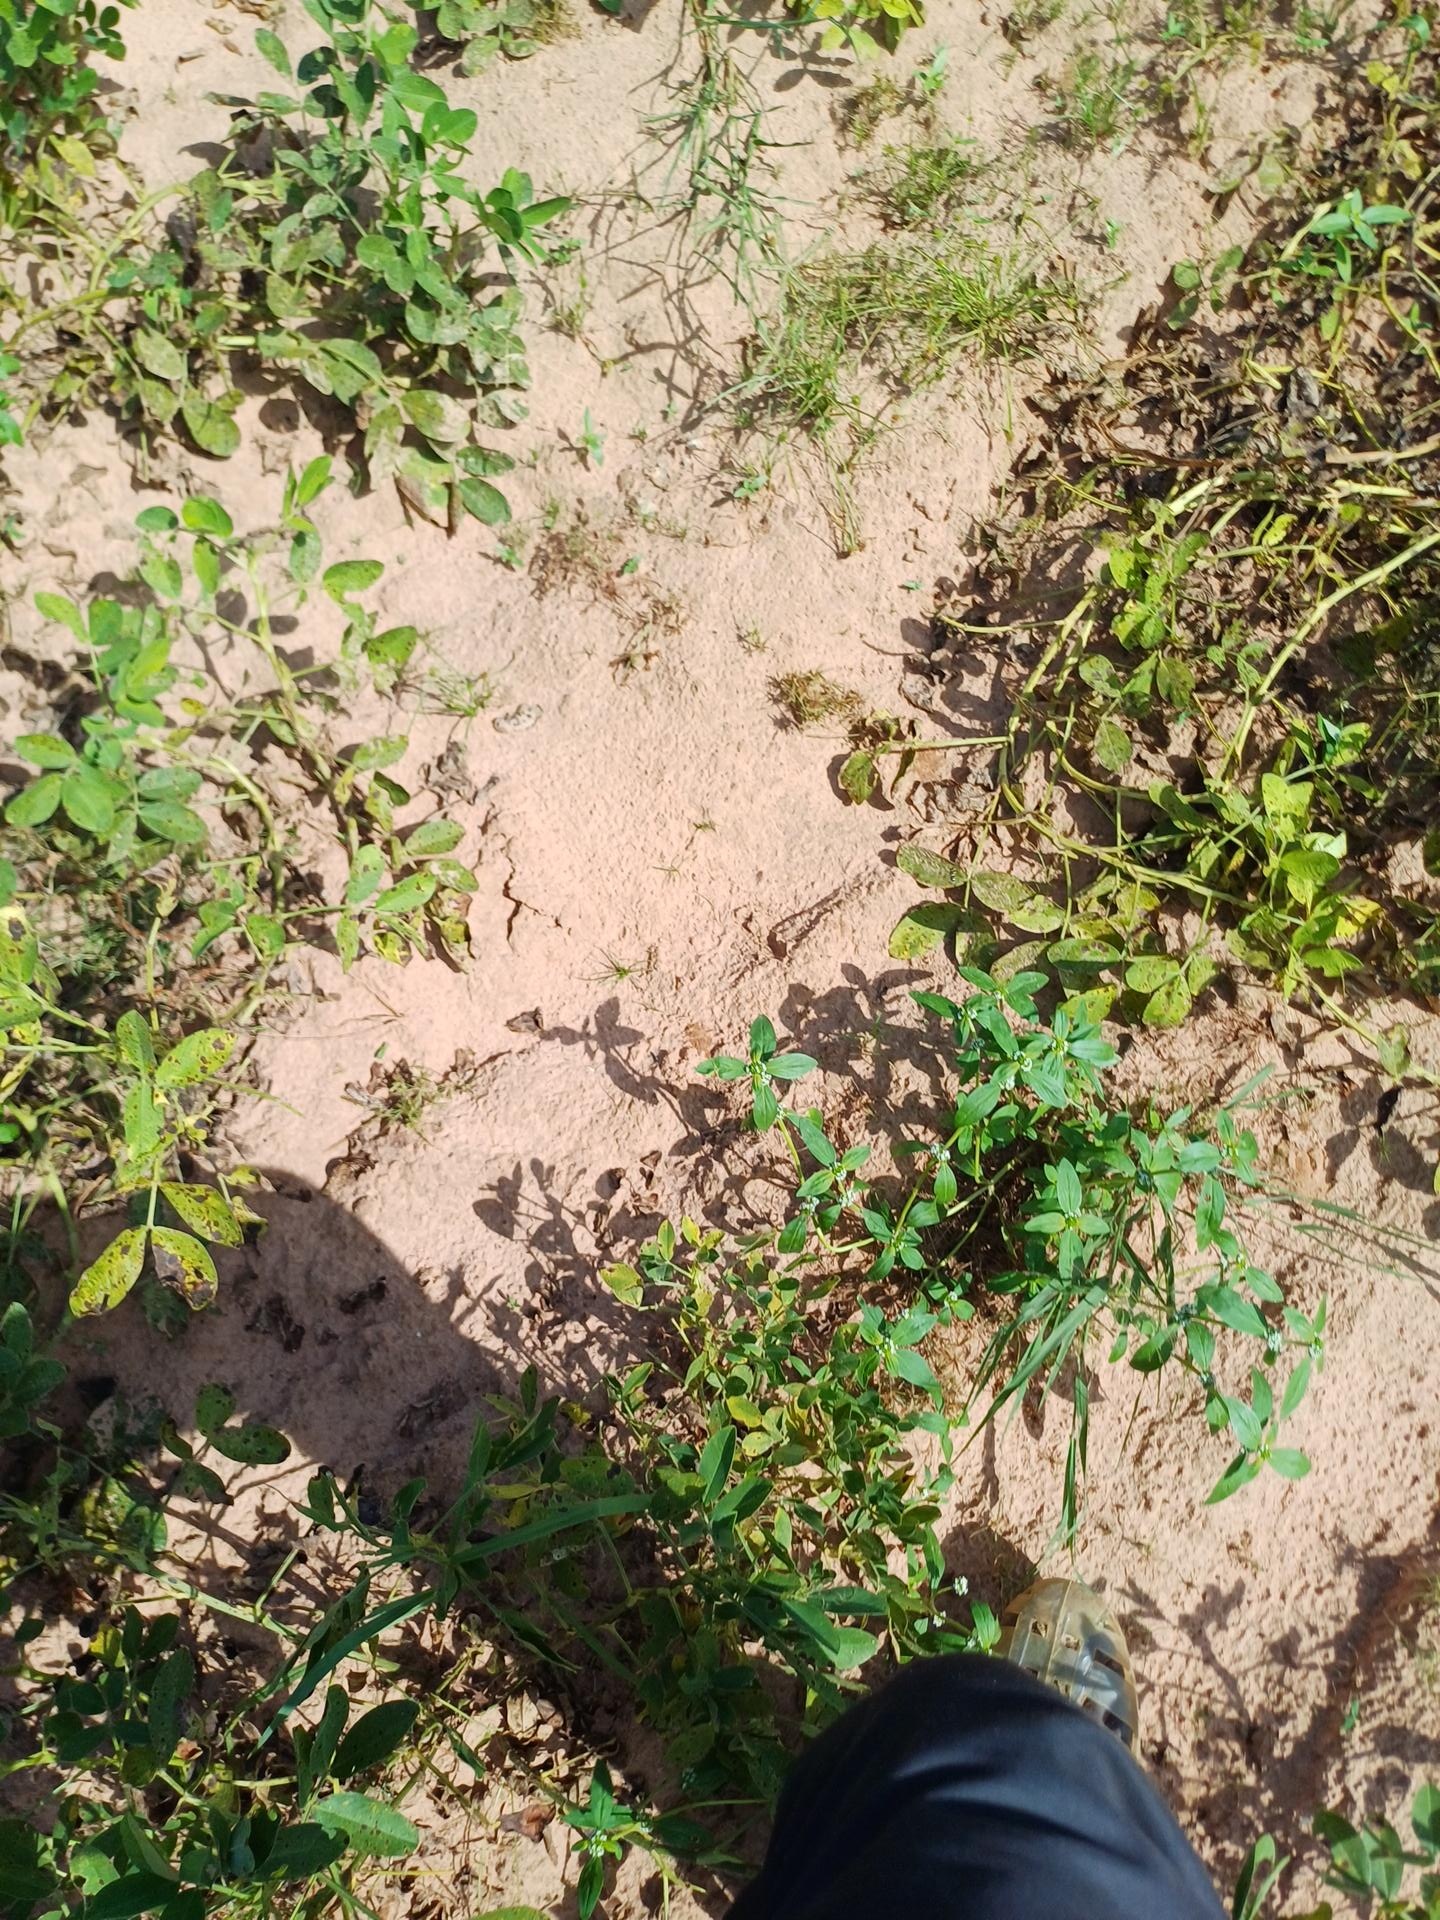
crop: groundnut
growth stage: flowering
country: Senegal
